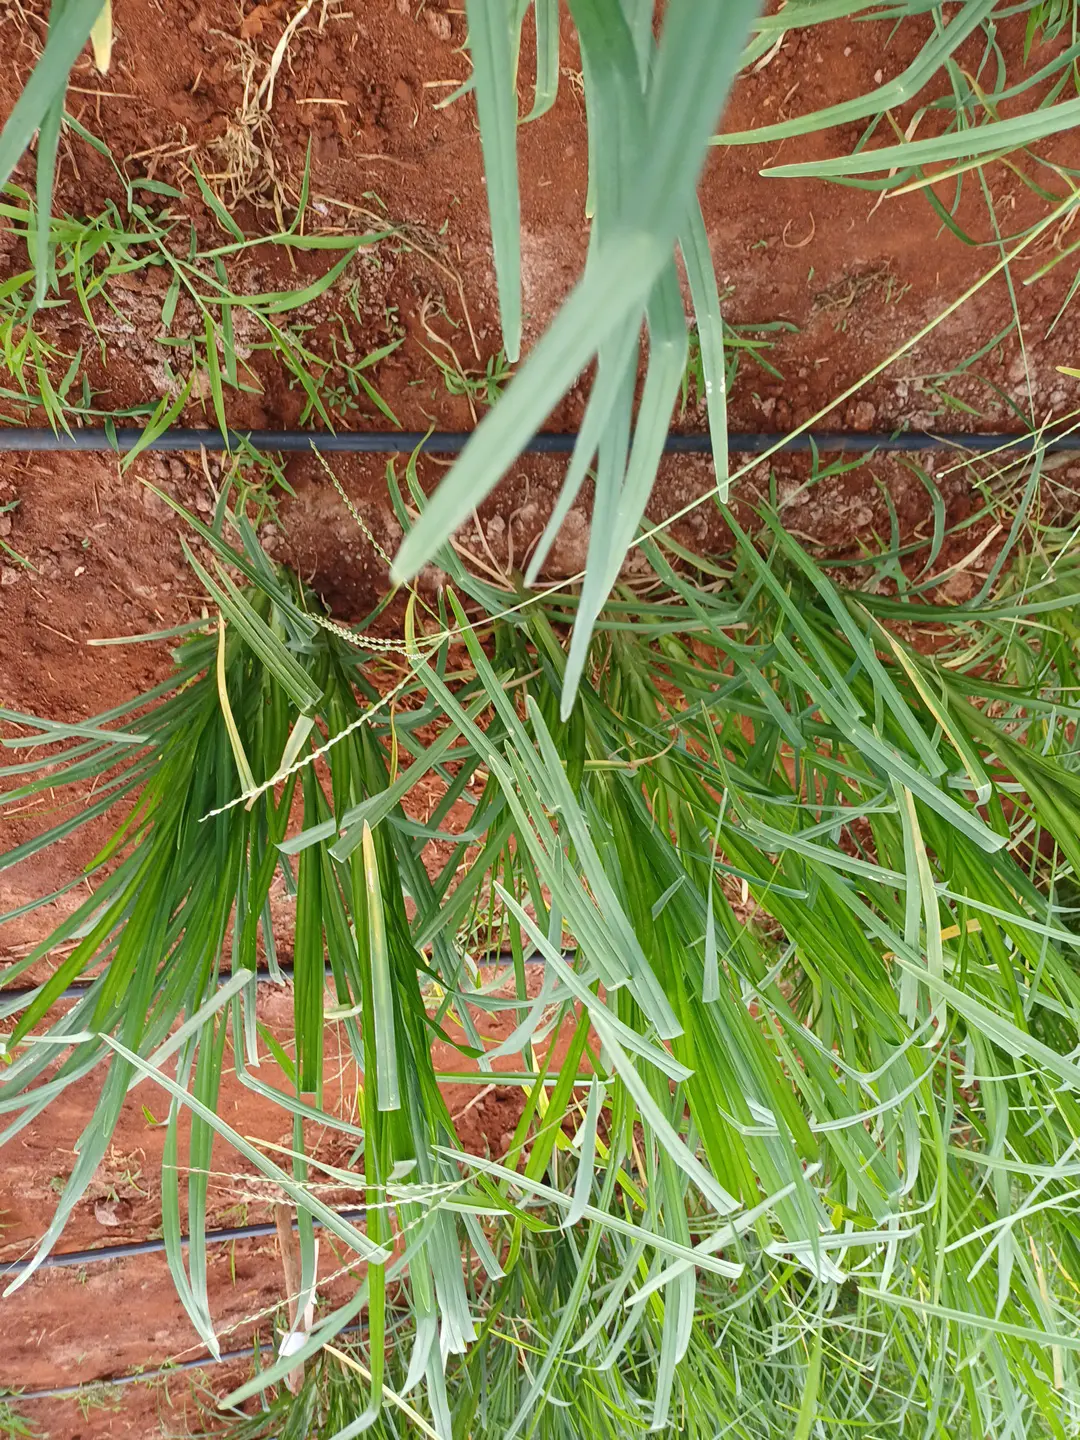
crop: finger millet
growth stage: flowering
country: Kenya
